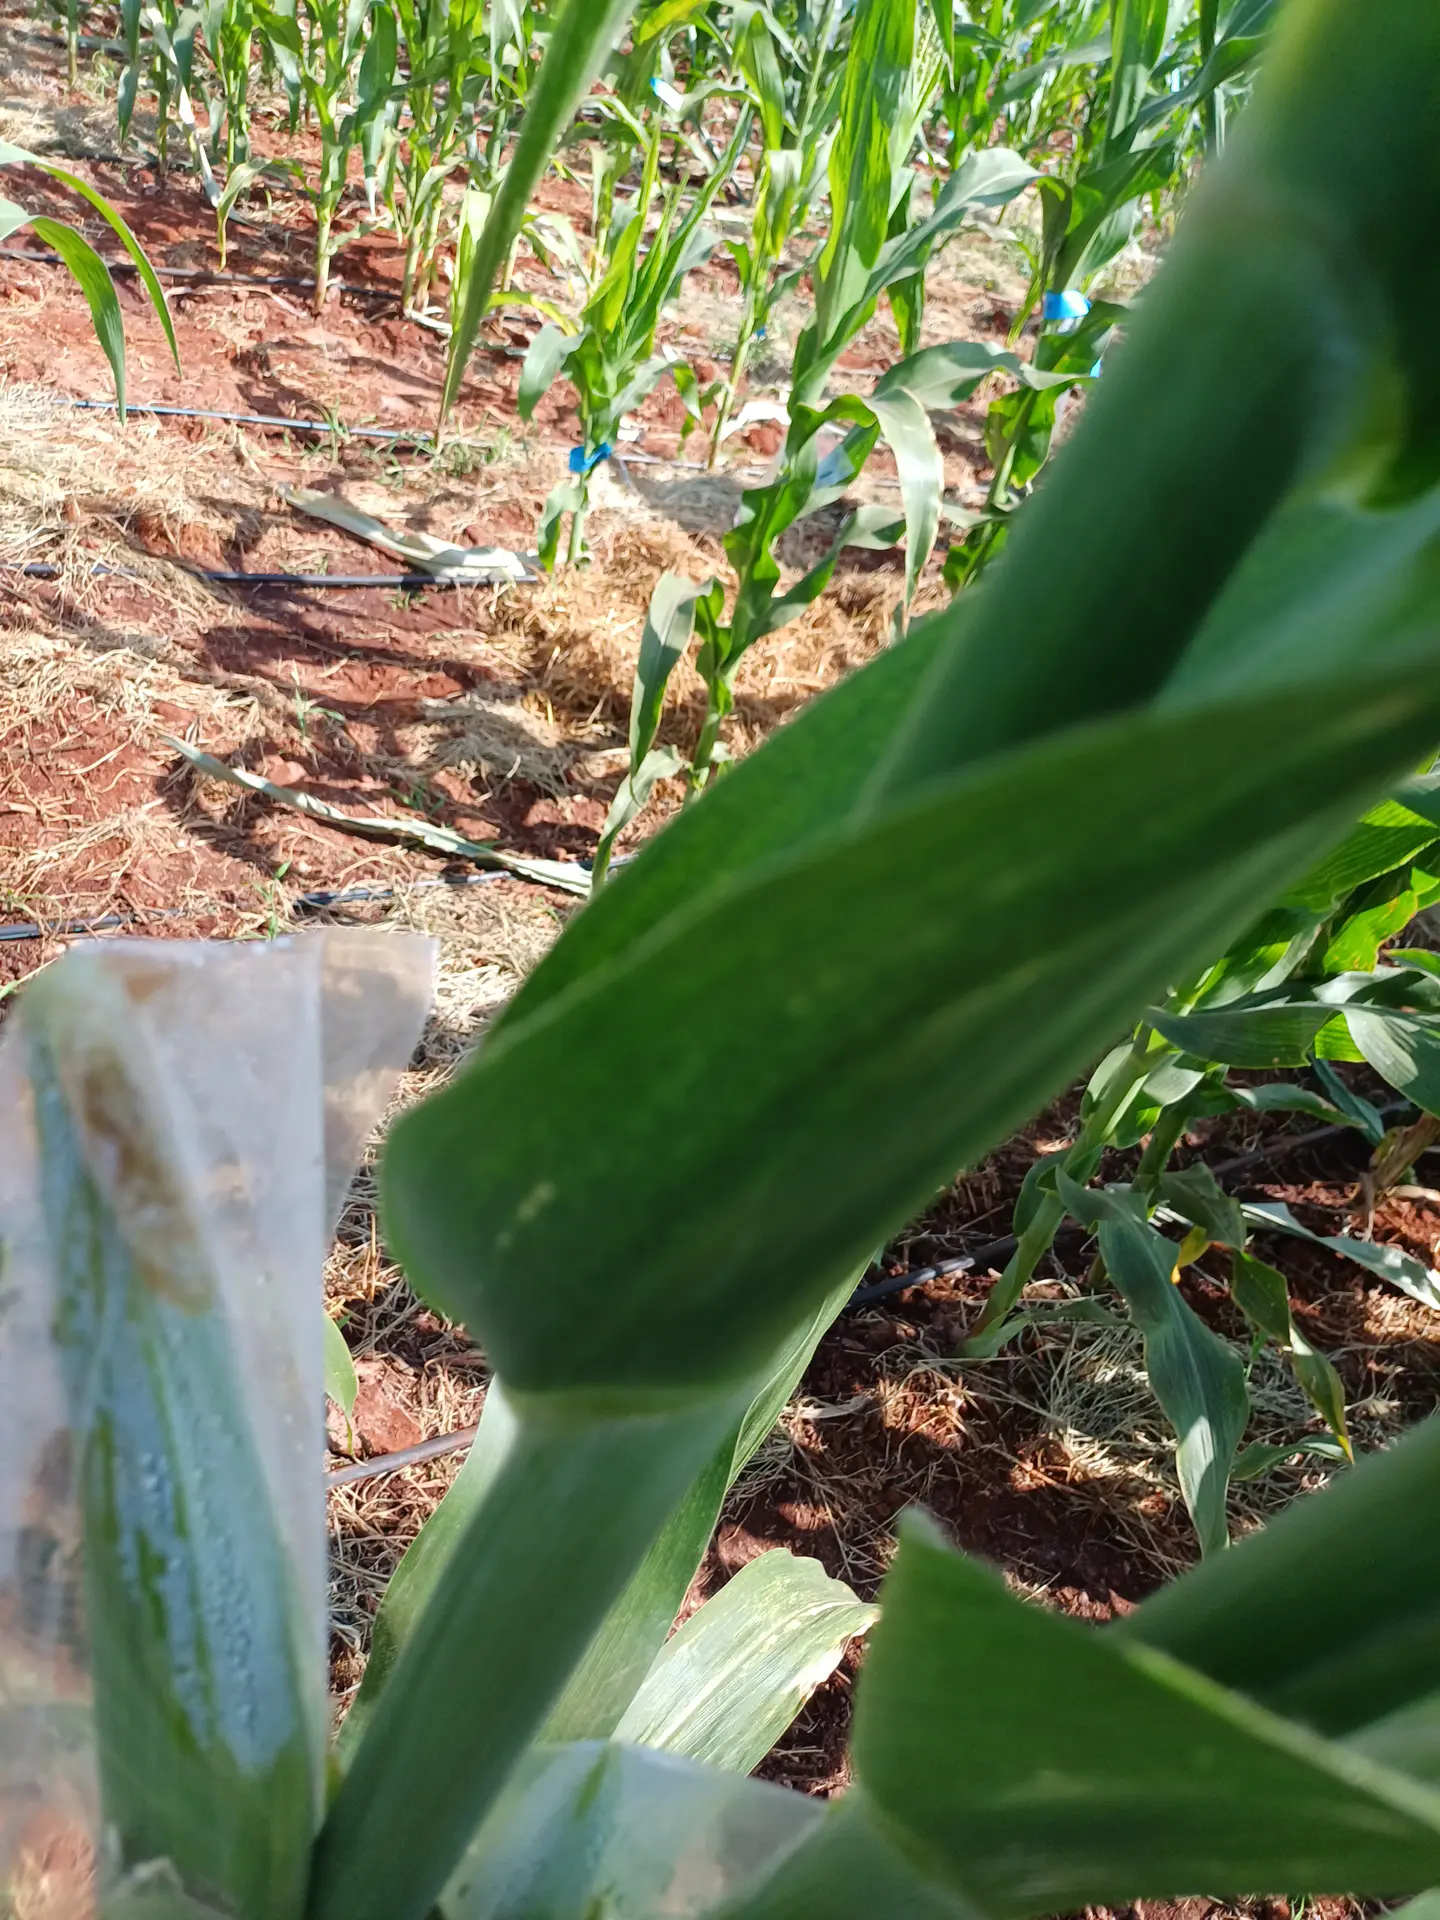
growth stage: flowering
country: Kenya
